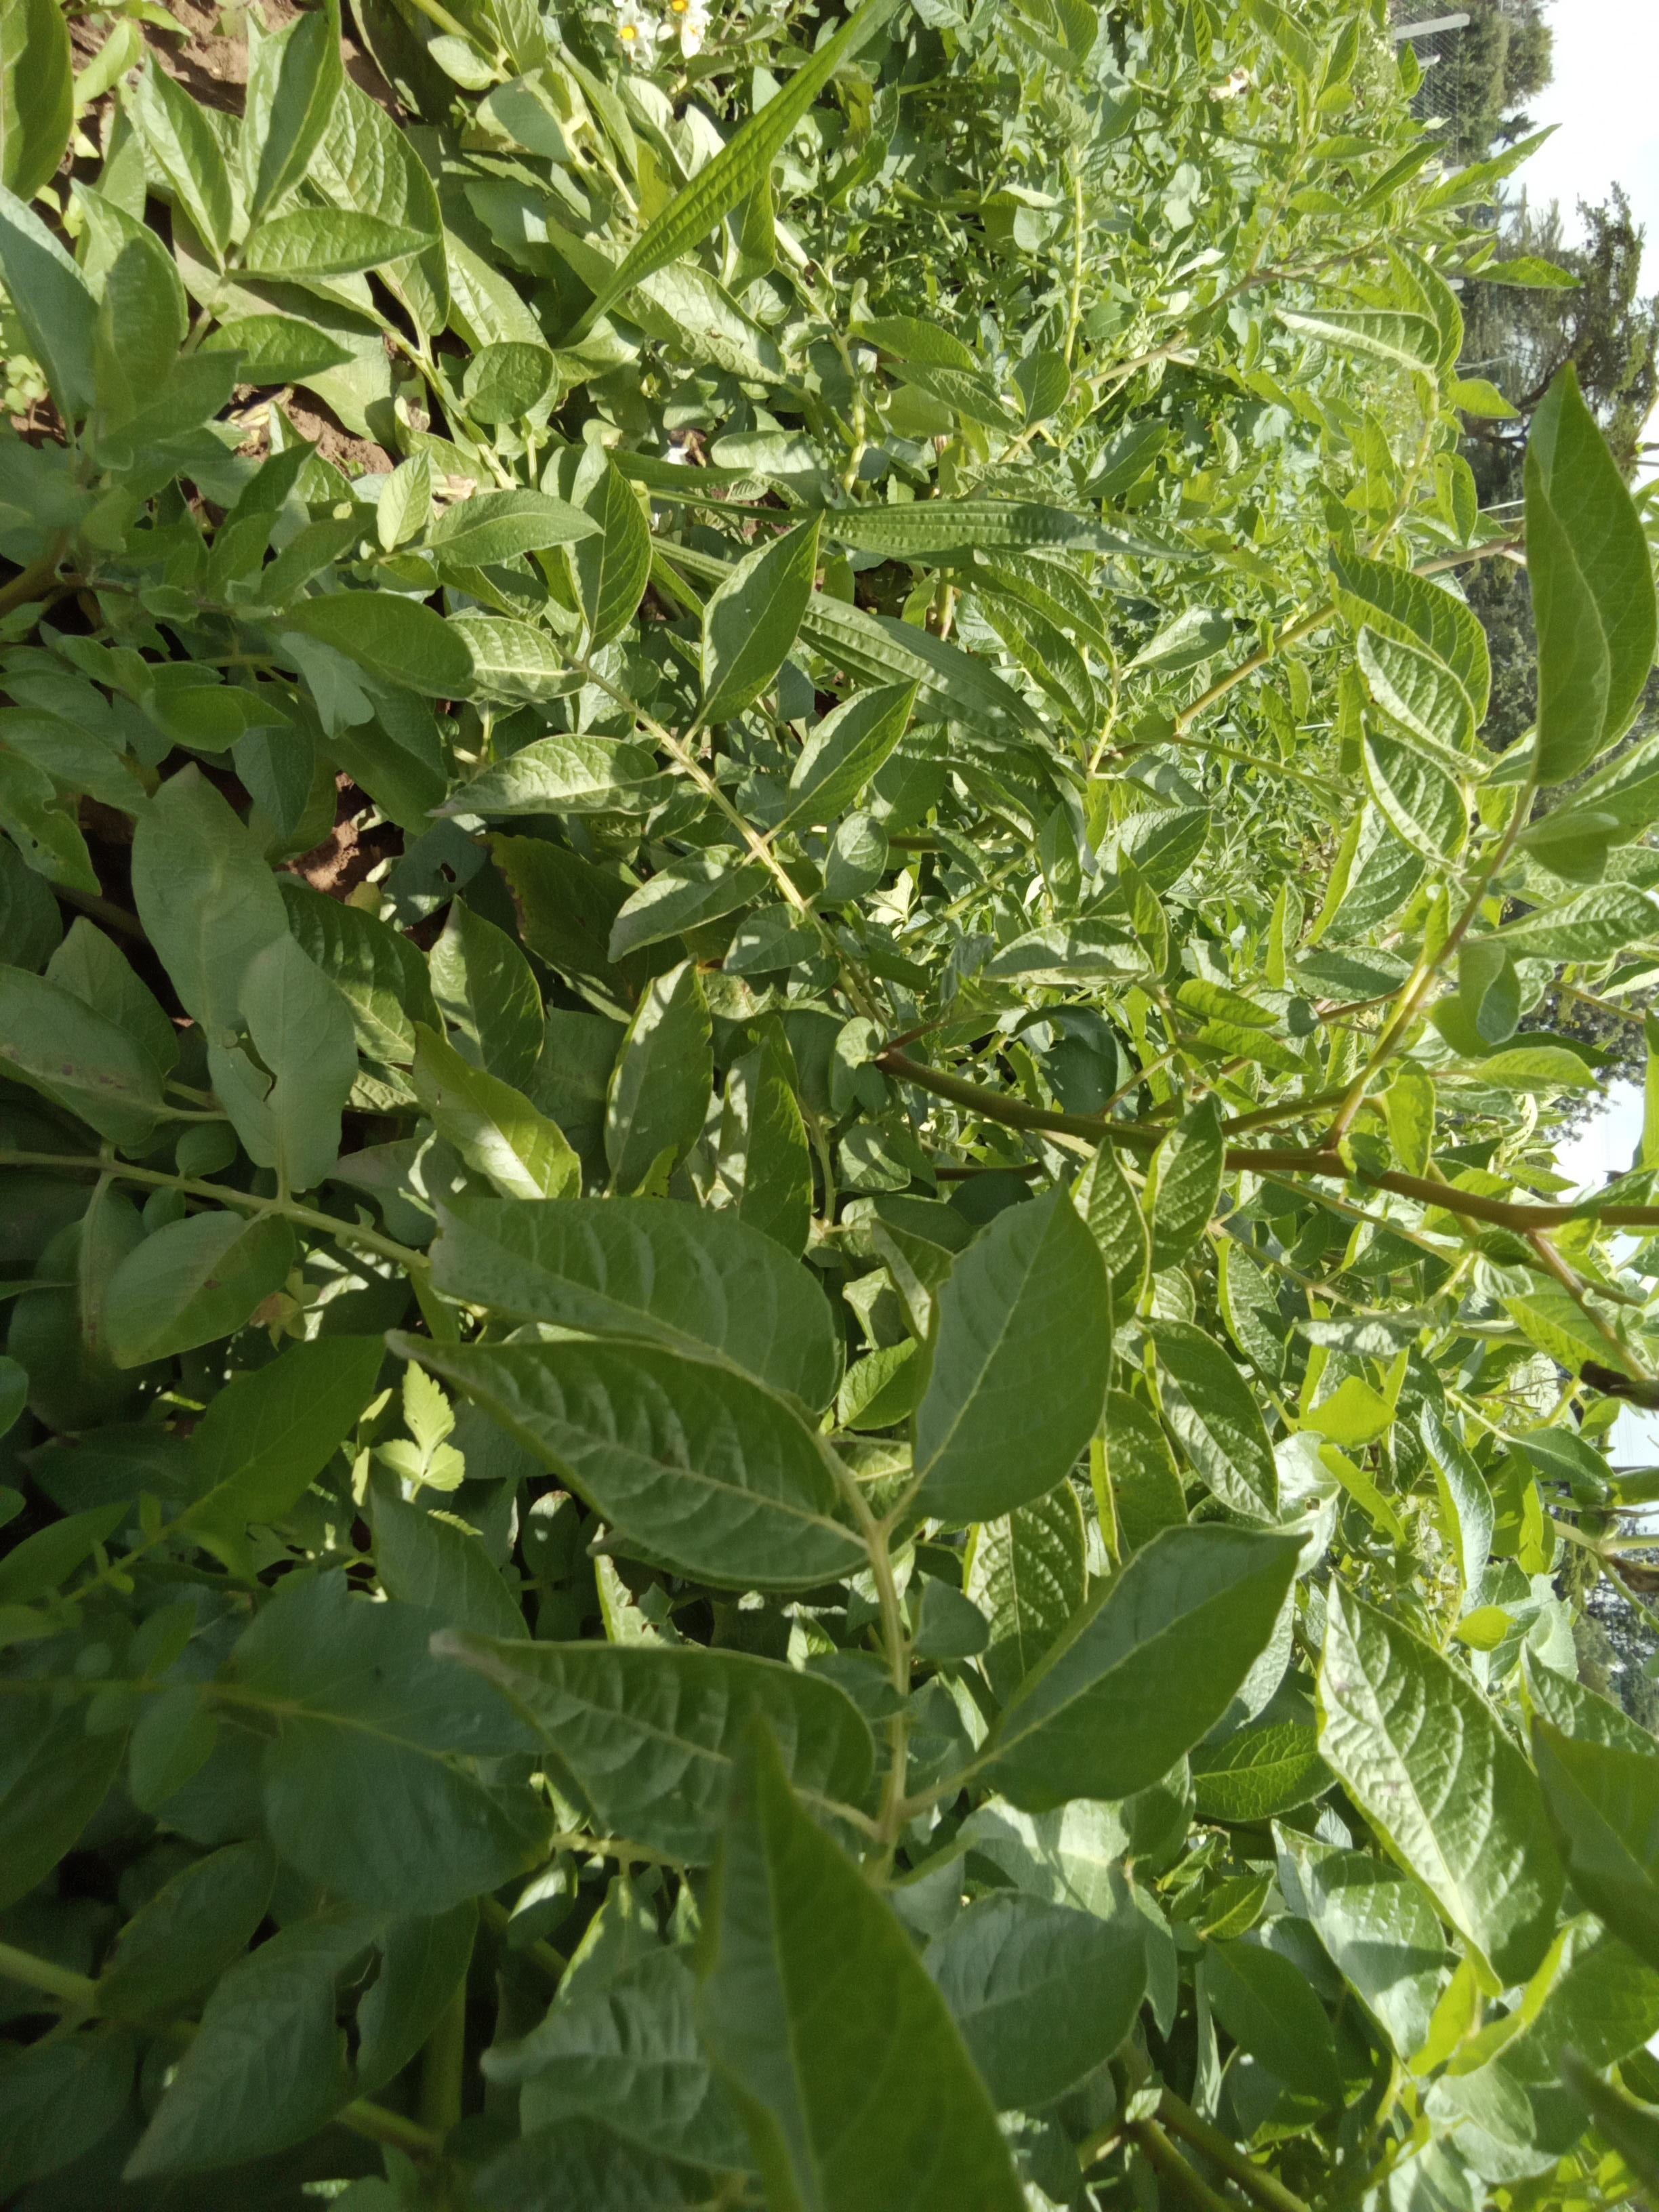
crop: potato
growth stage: flowering
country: Kenya
